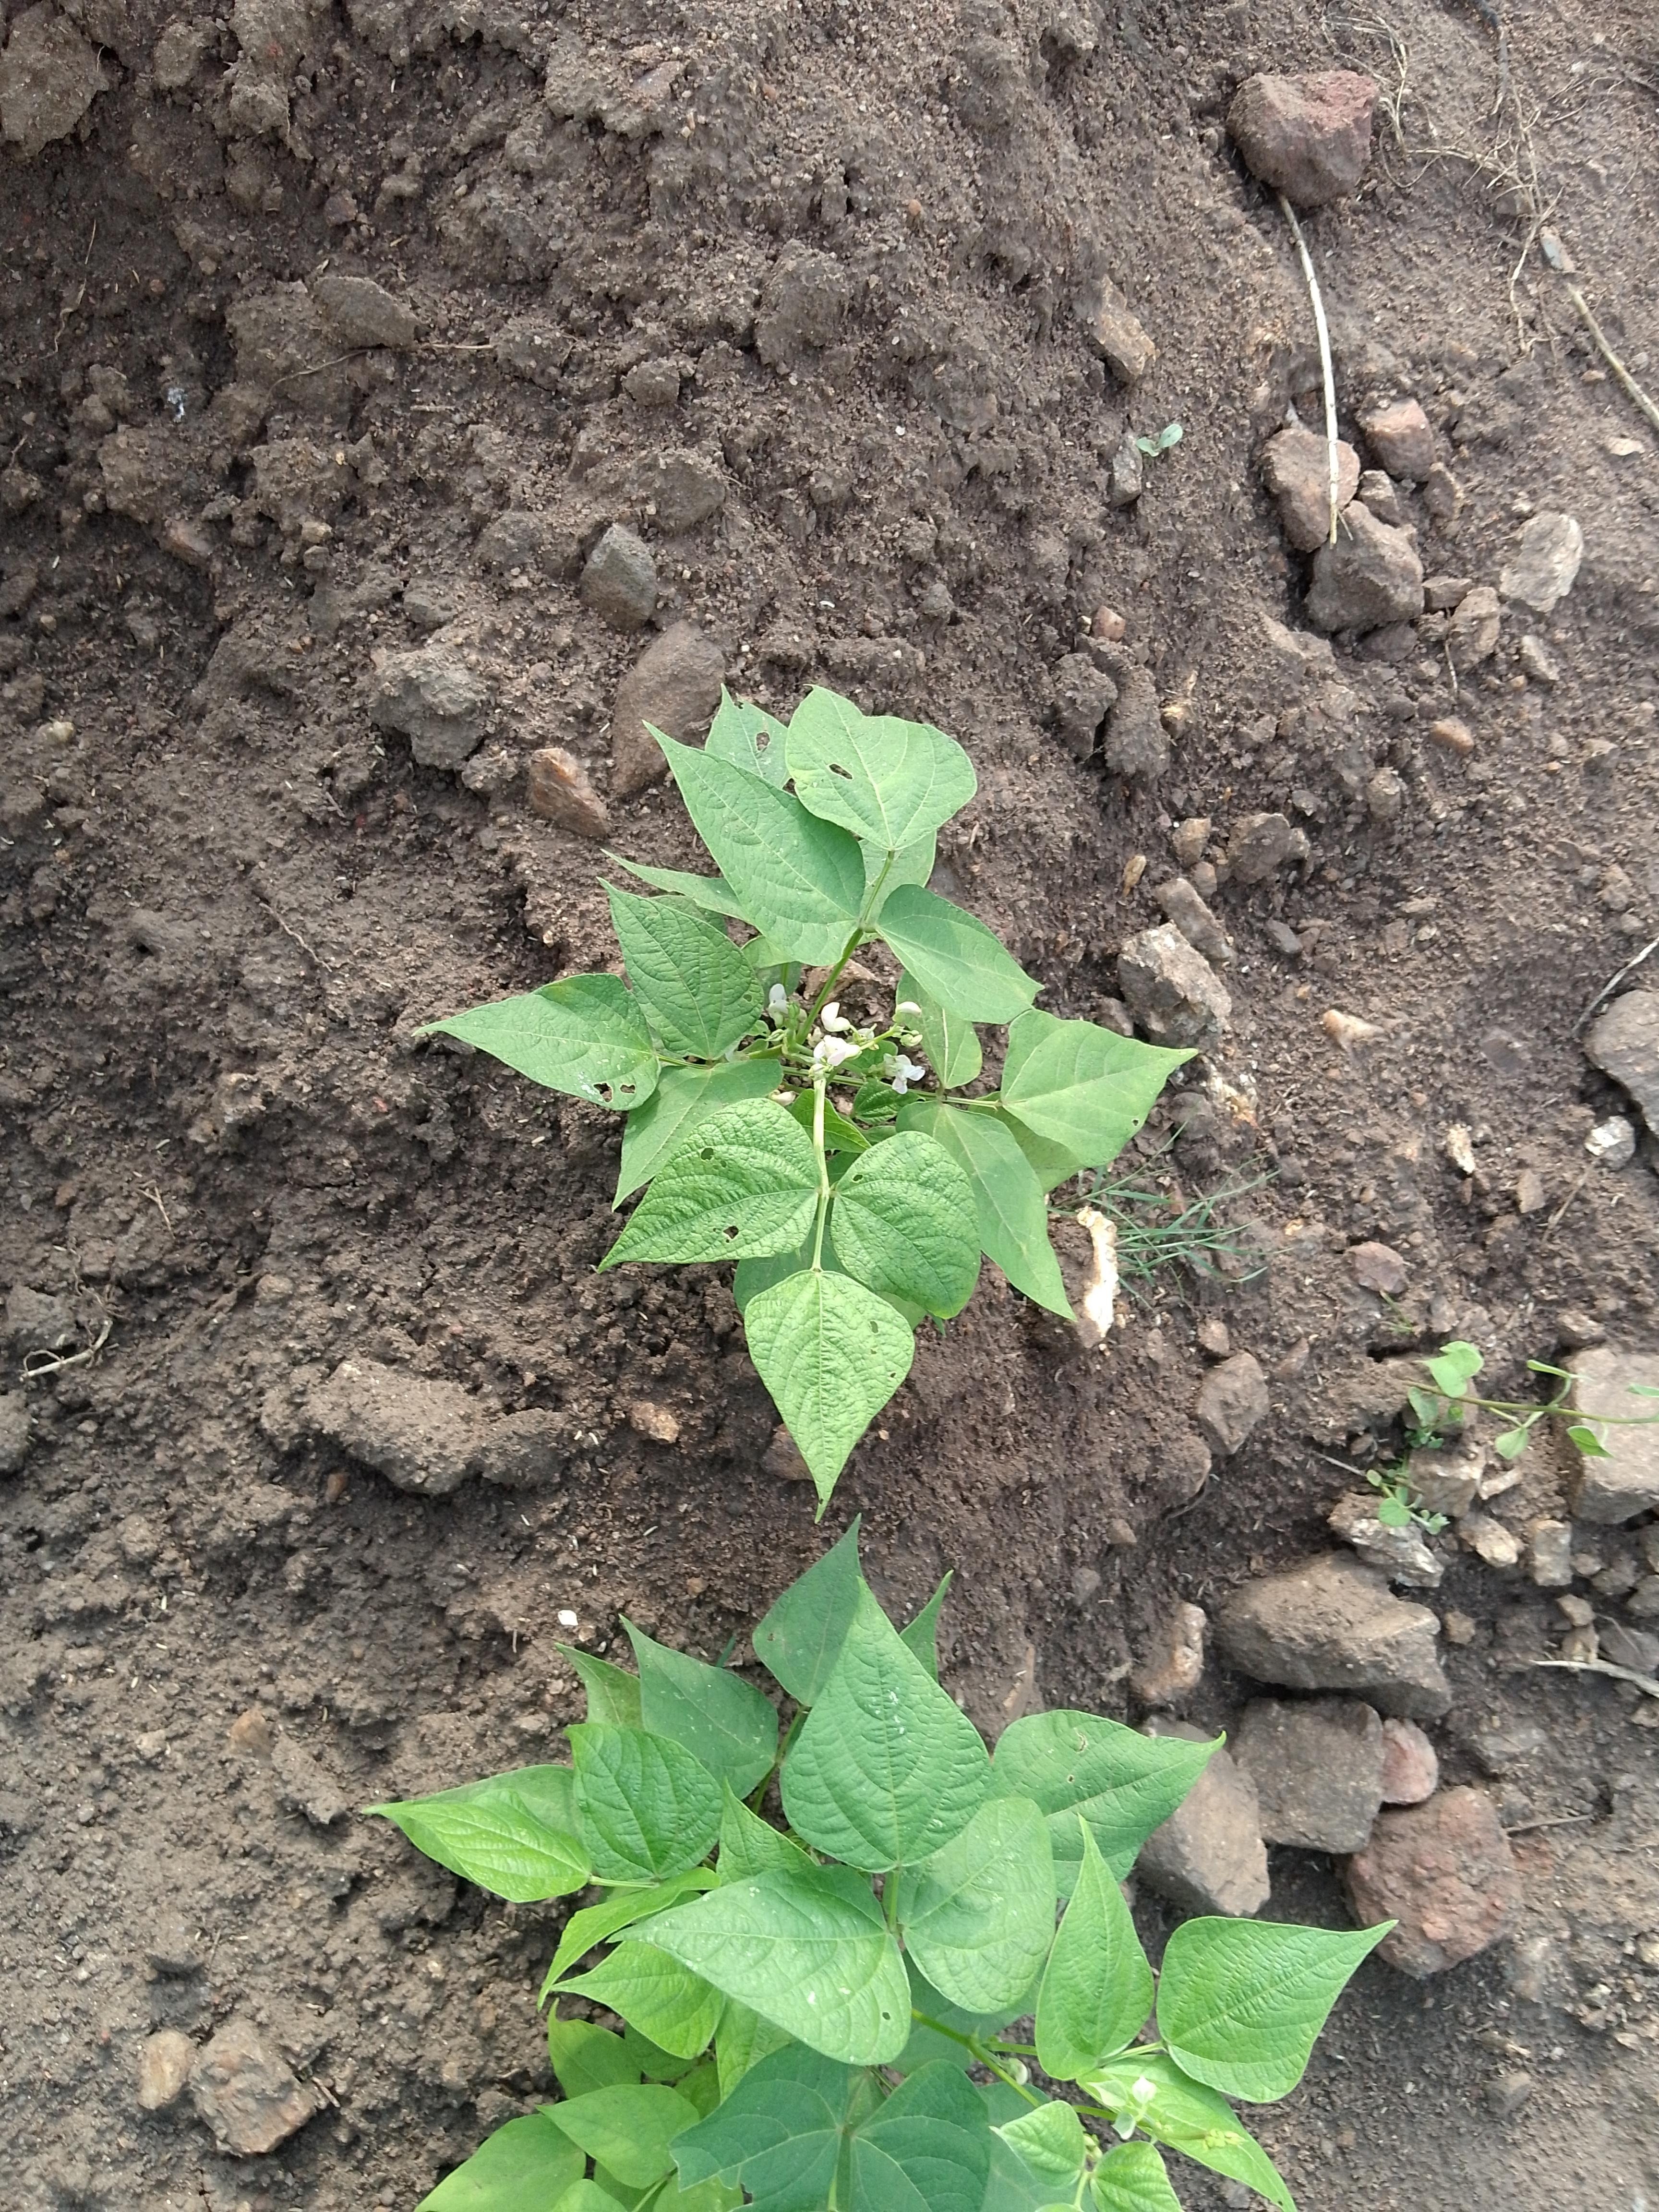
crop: common bean
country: Malawi
